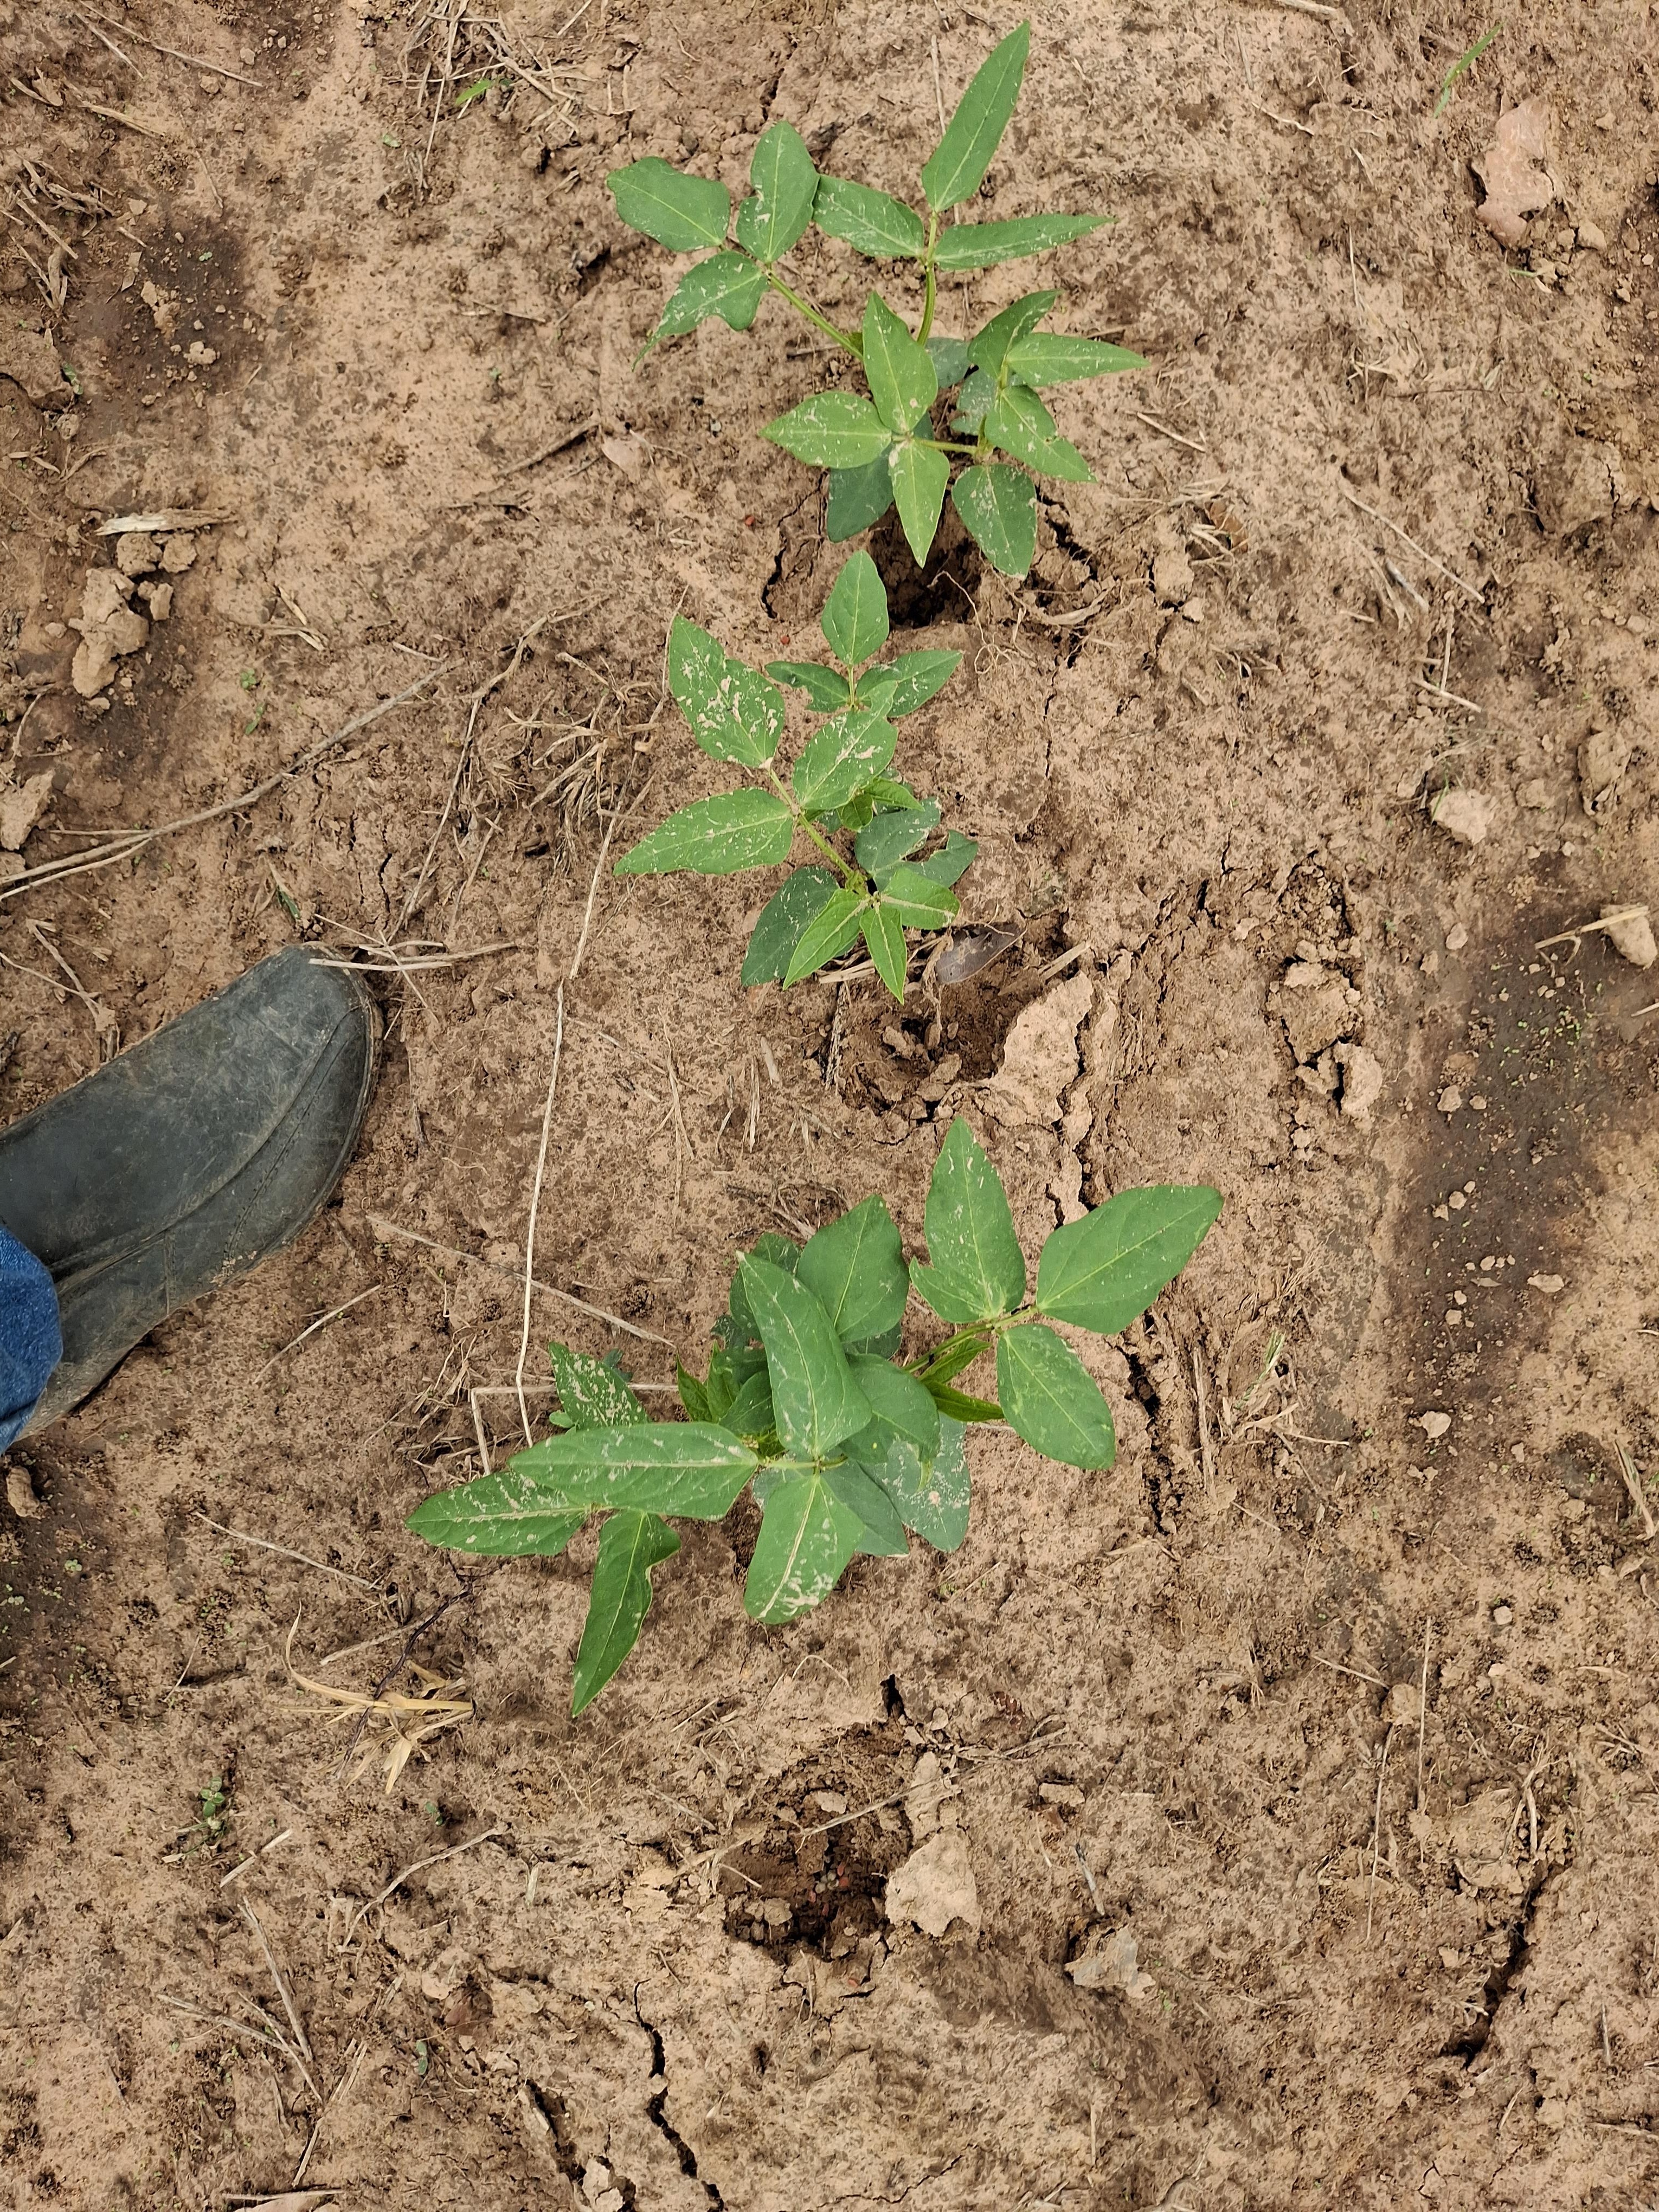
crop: cowpea
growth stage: emergence
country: Nigeria
